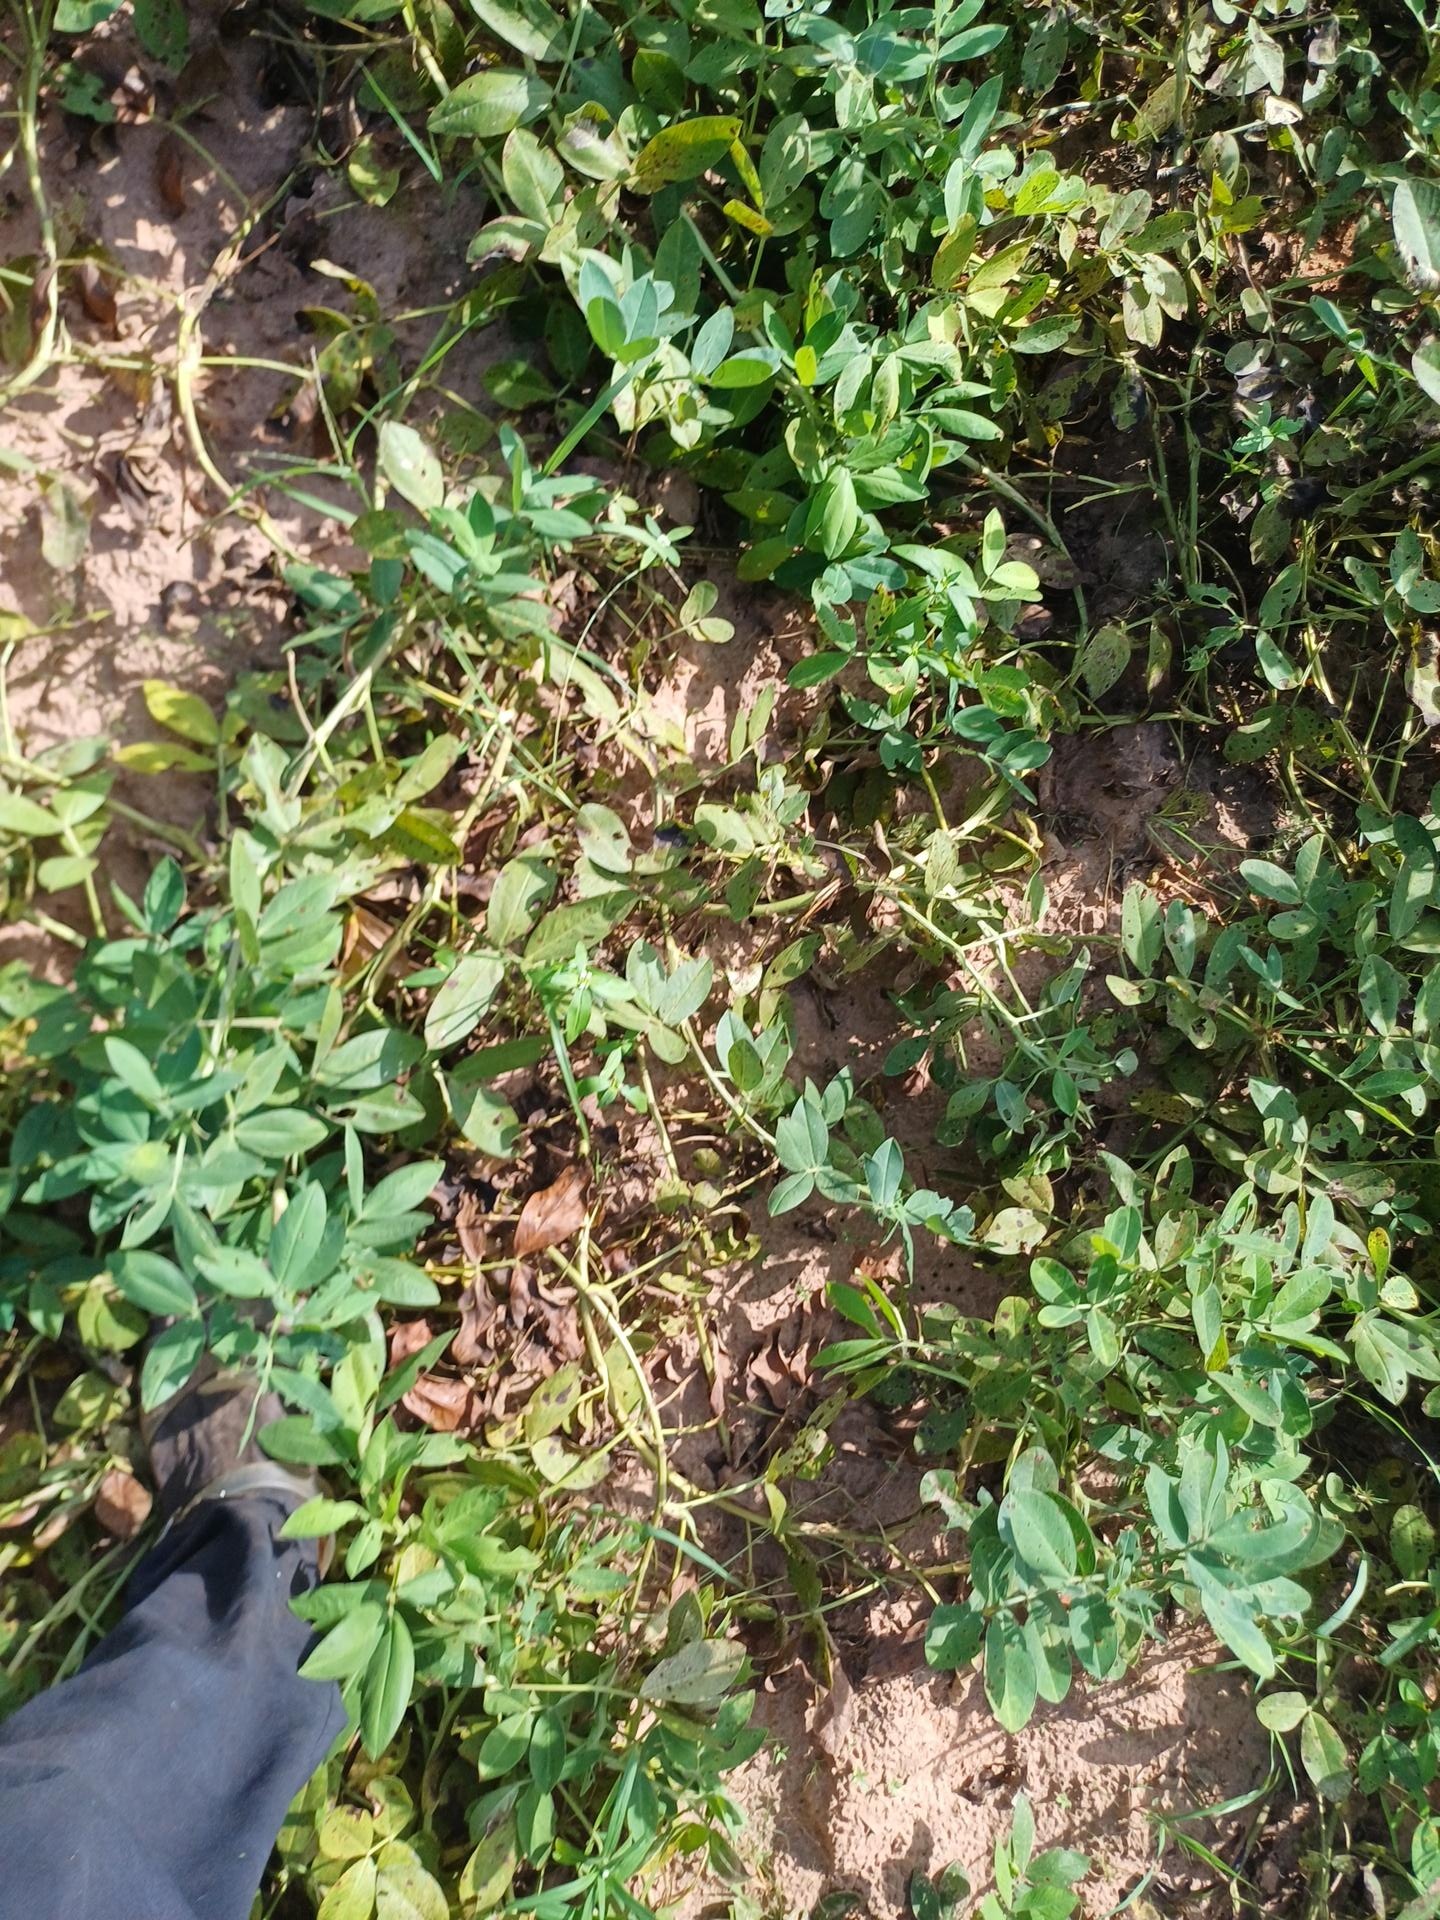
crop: groundnut
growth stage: flowering
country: Senegal
